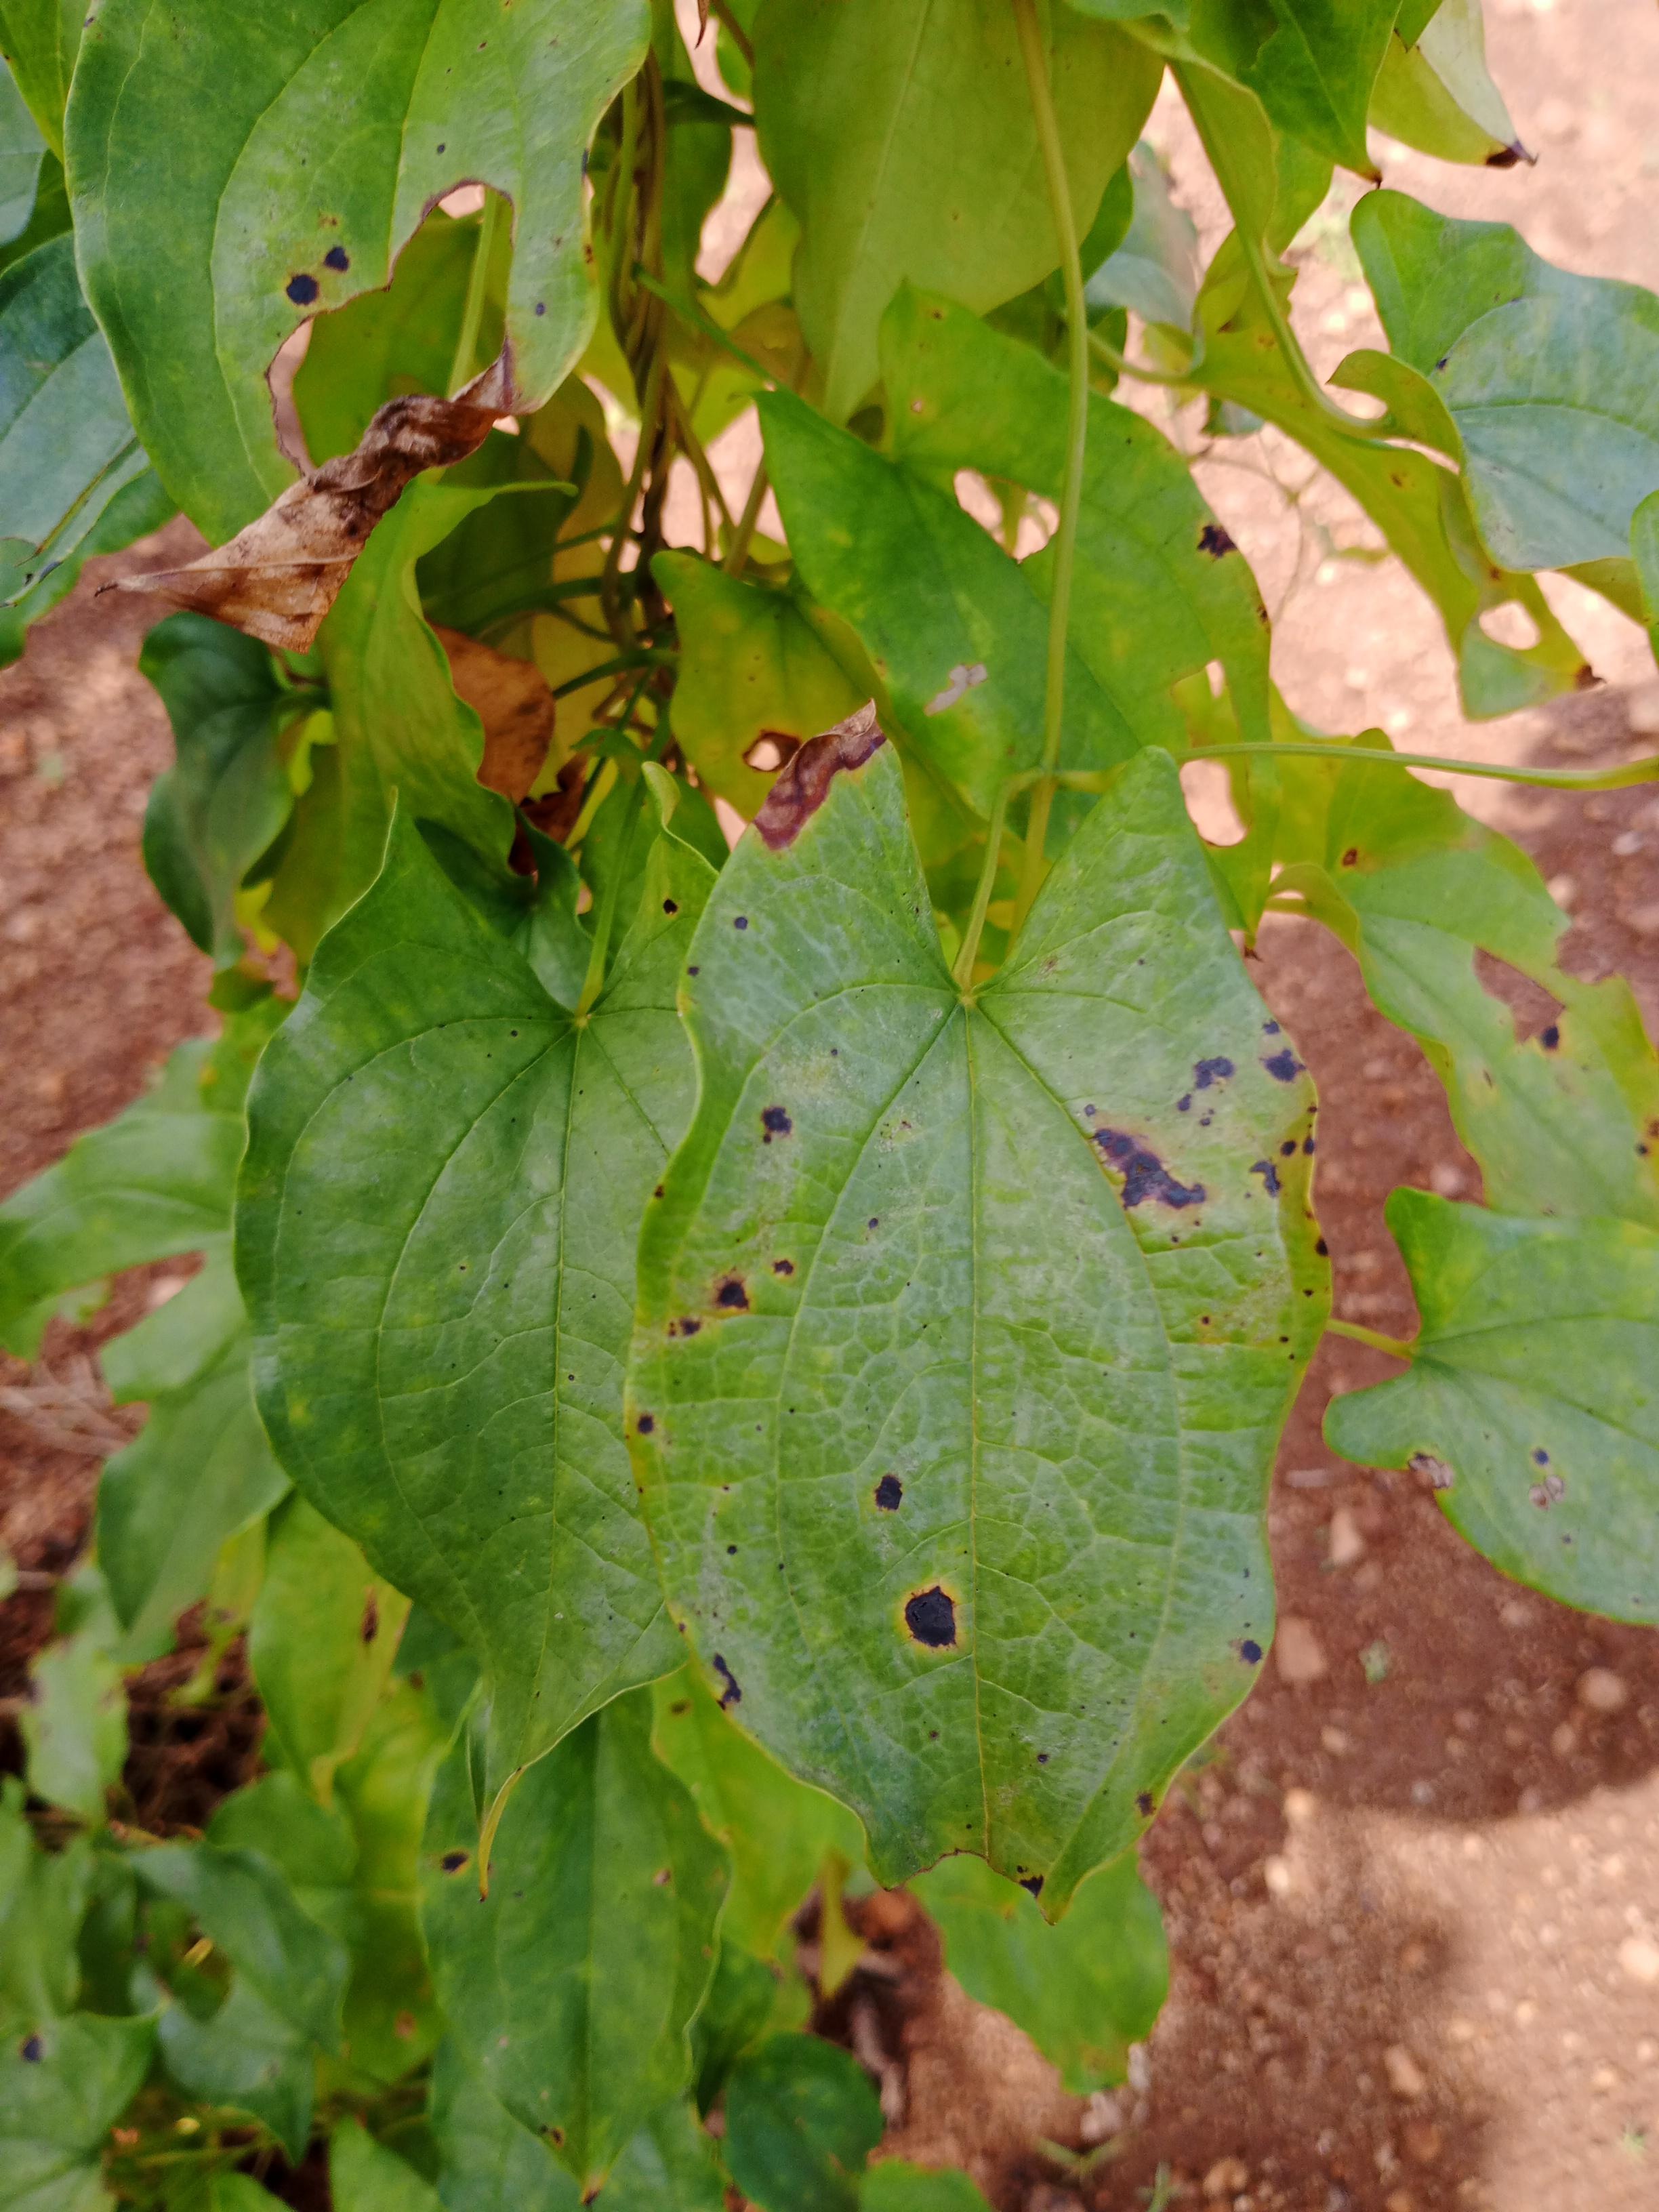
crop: yam
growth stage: vegetative
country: Nigeria
